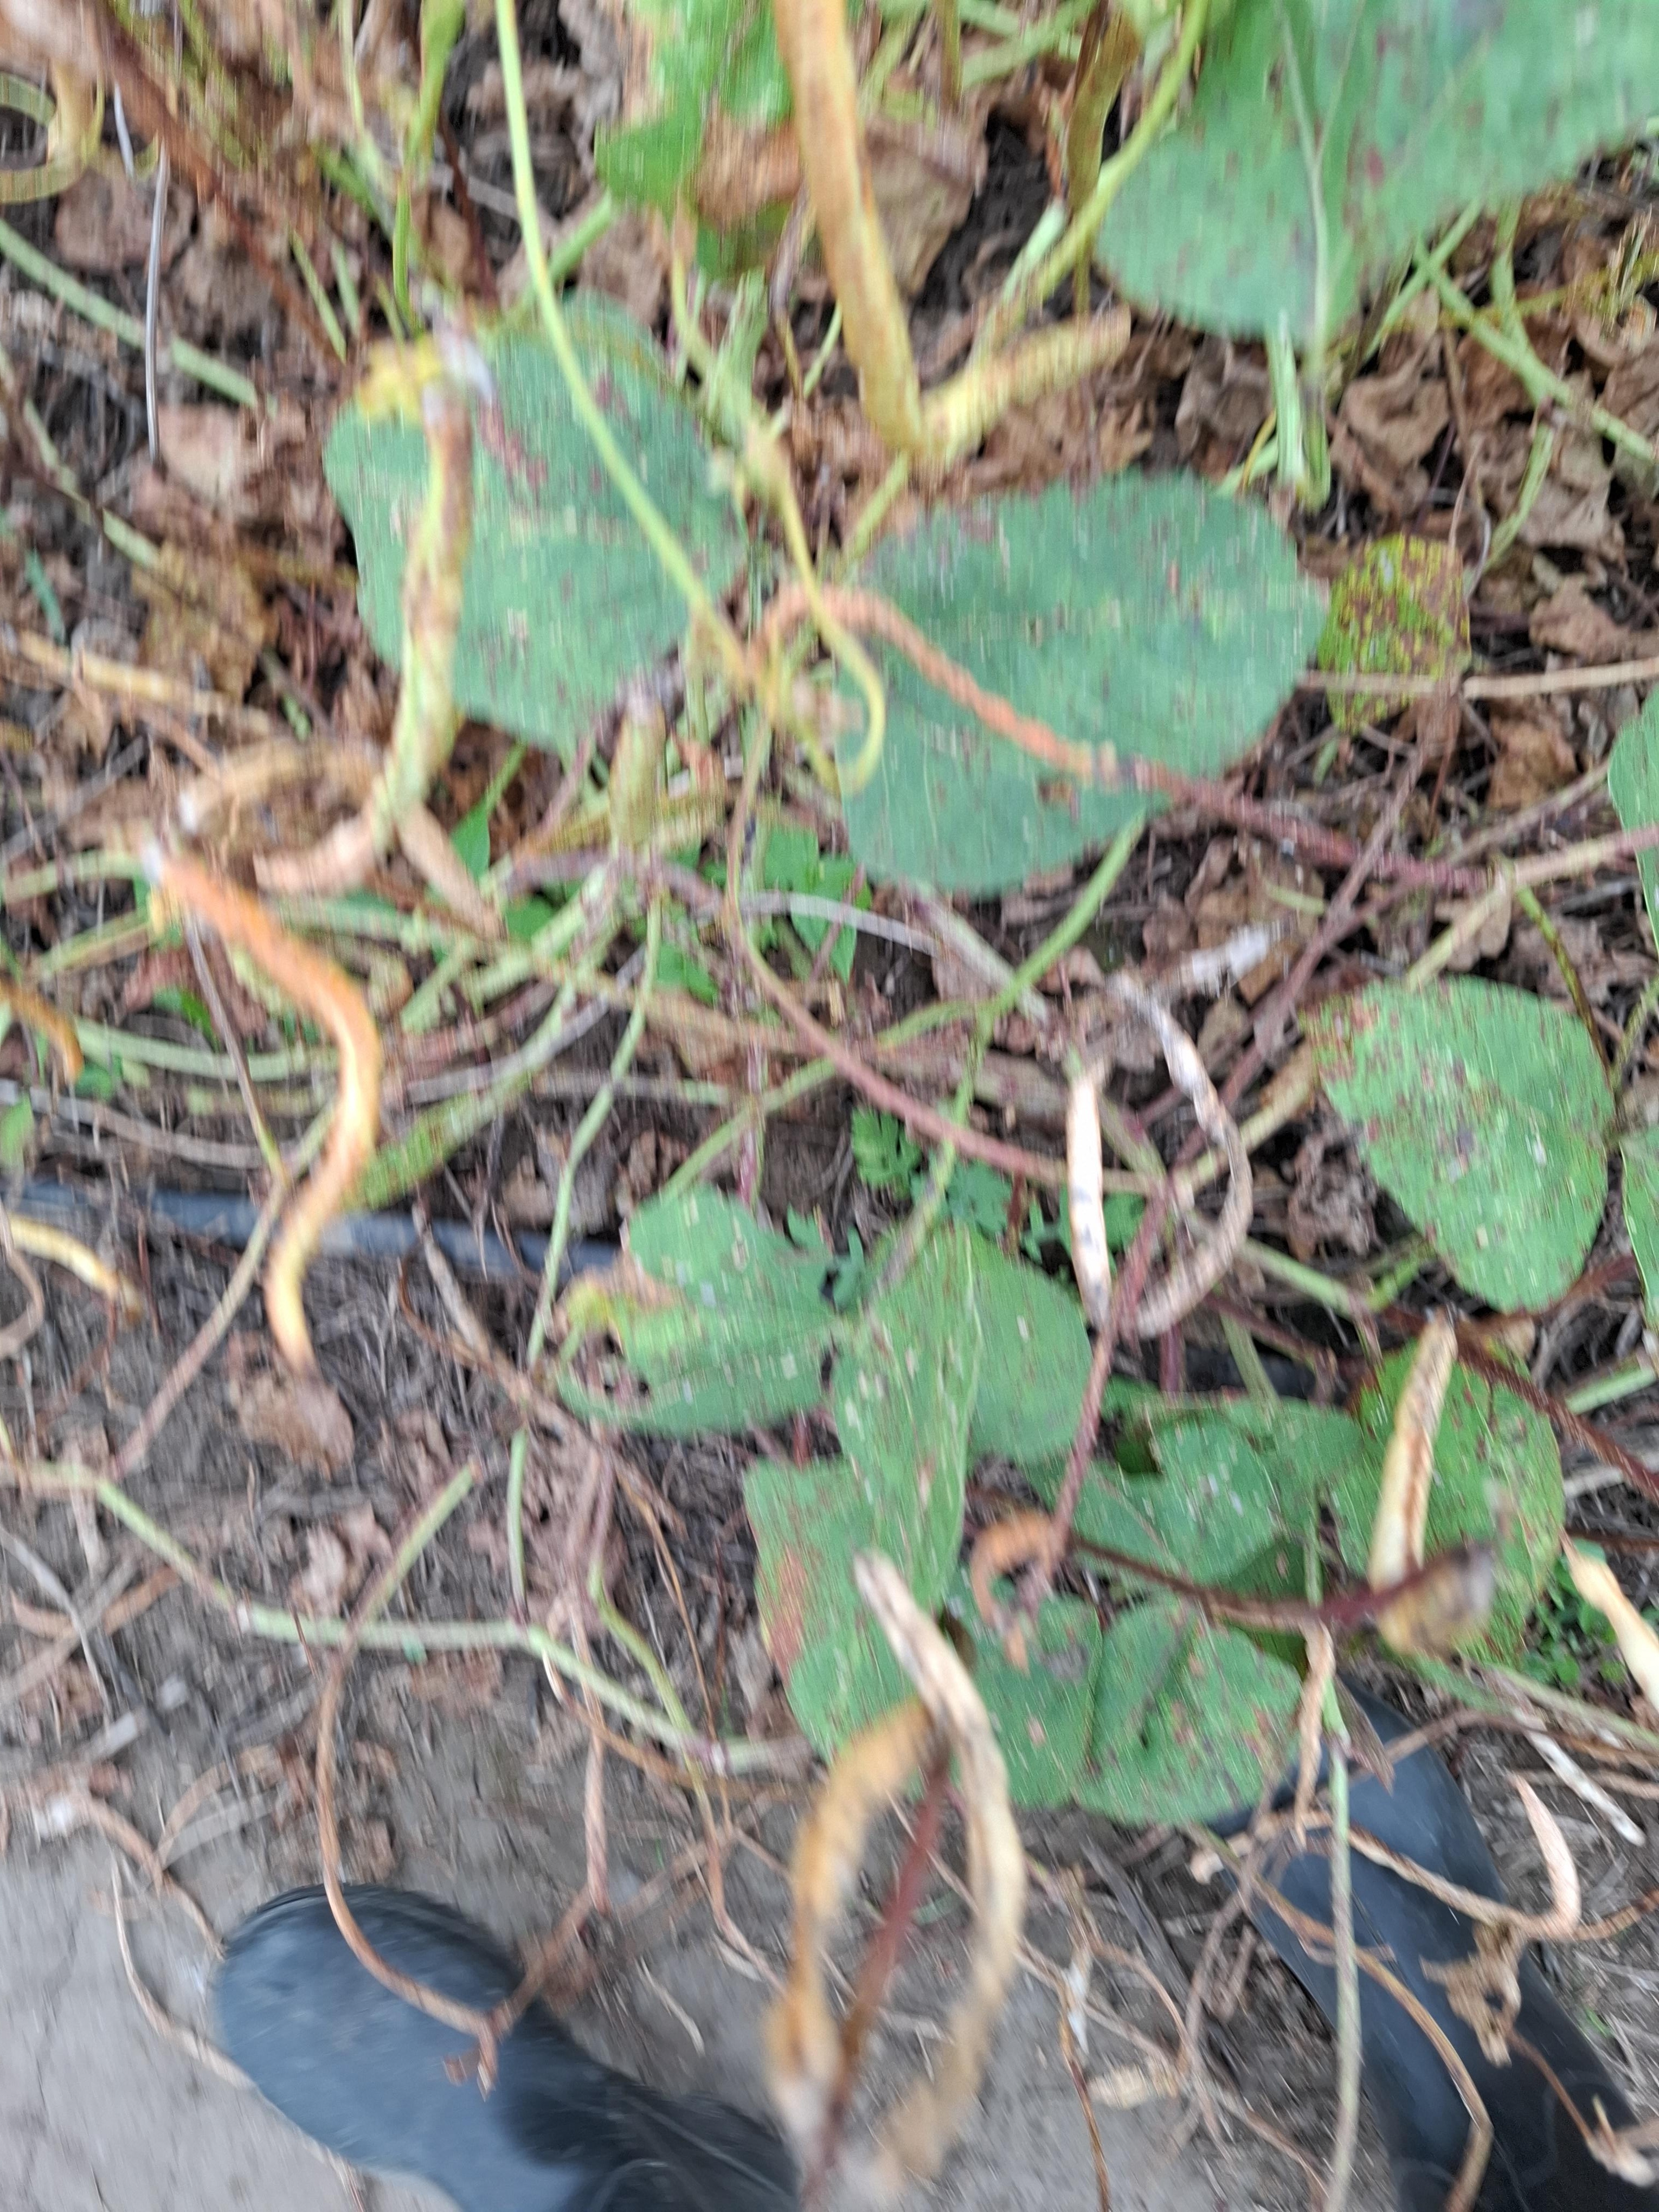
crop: cowpea
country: Tanzania
